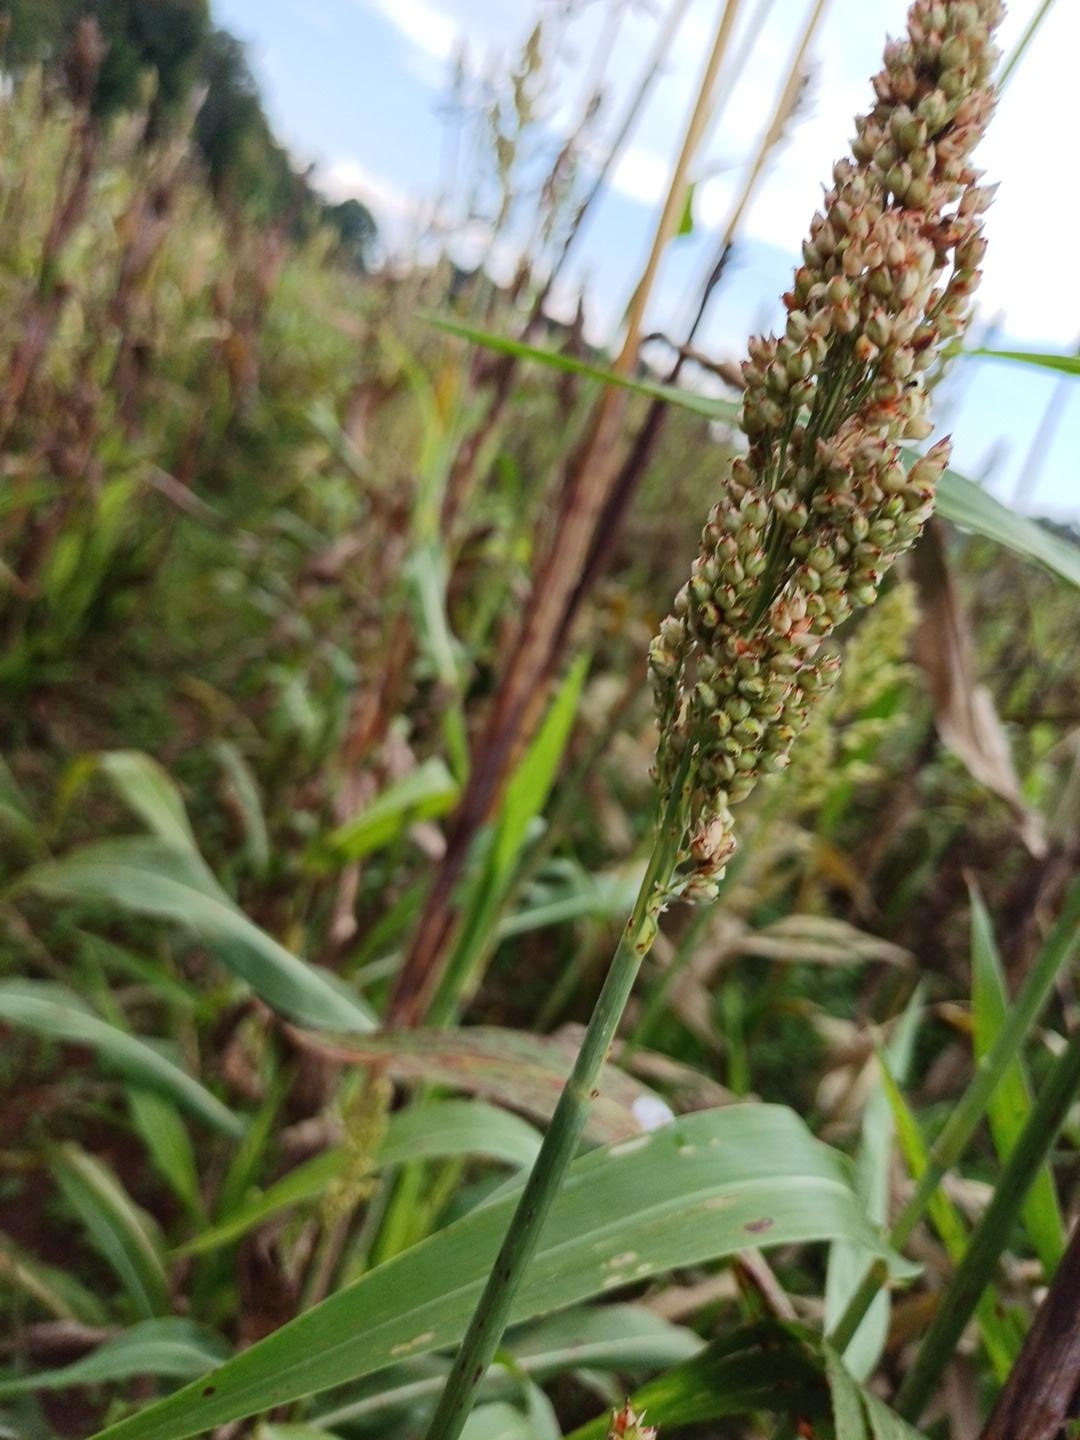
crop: sorghum
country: Kenya
